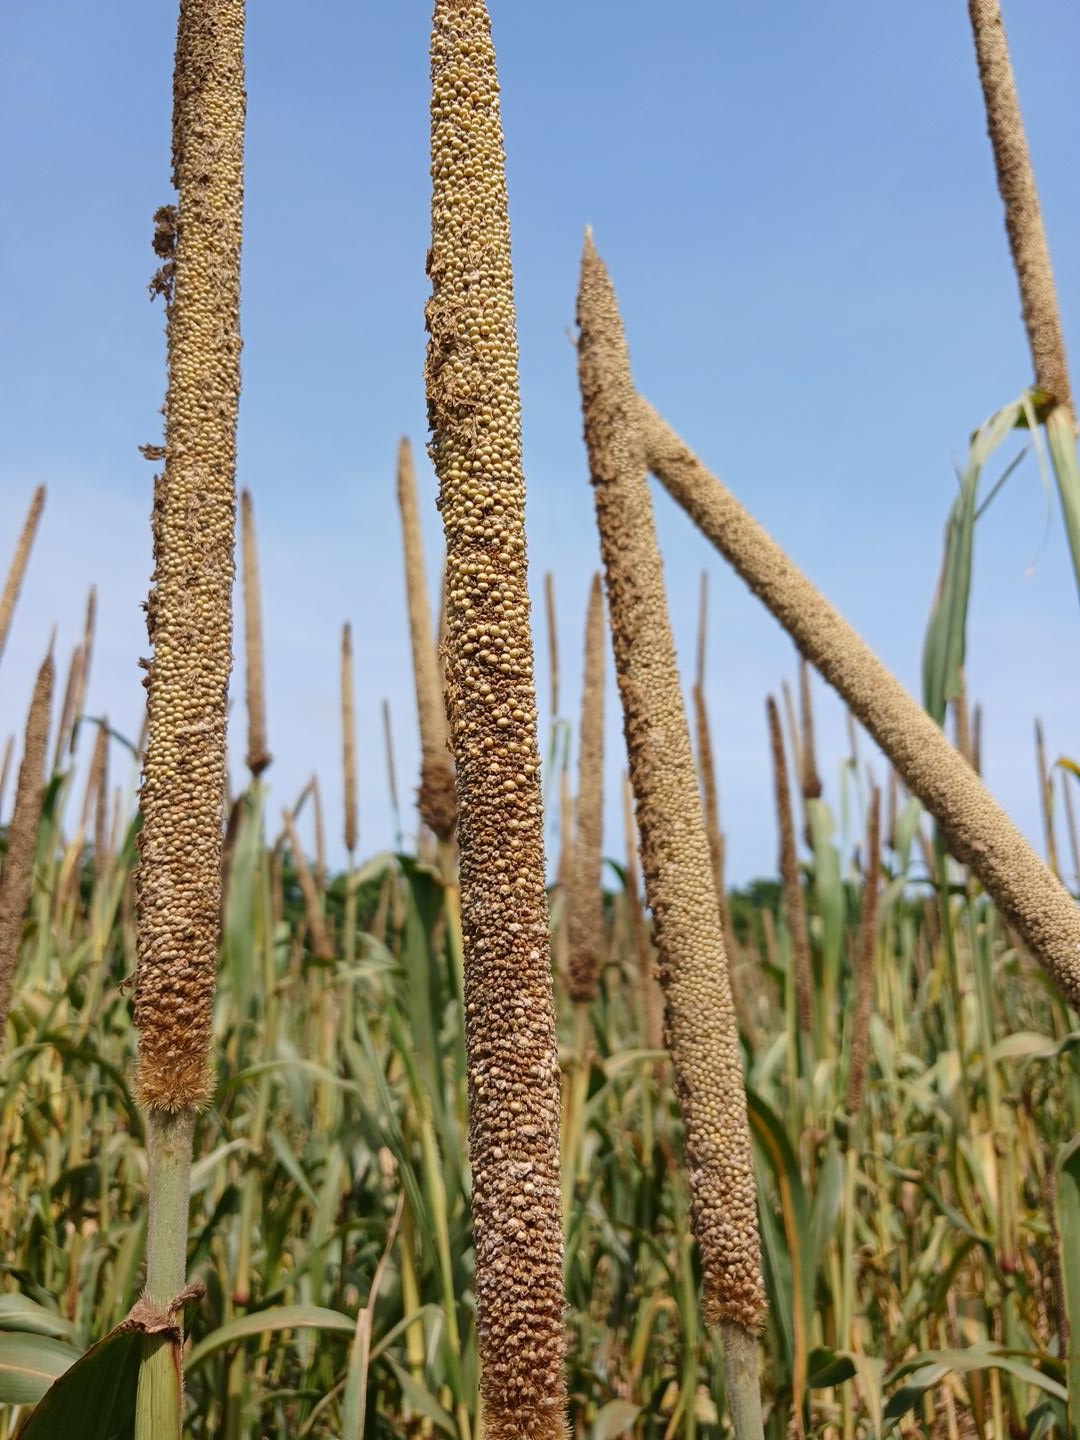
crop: pearl millet
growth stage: maturity
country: Senegal
